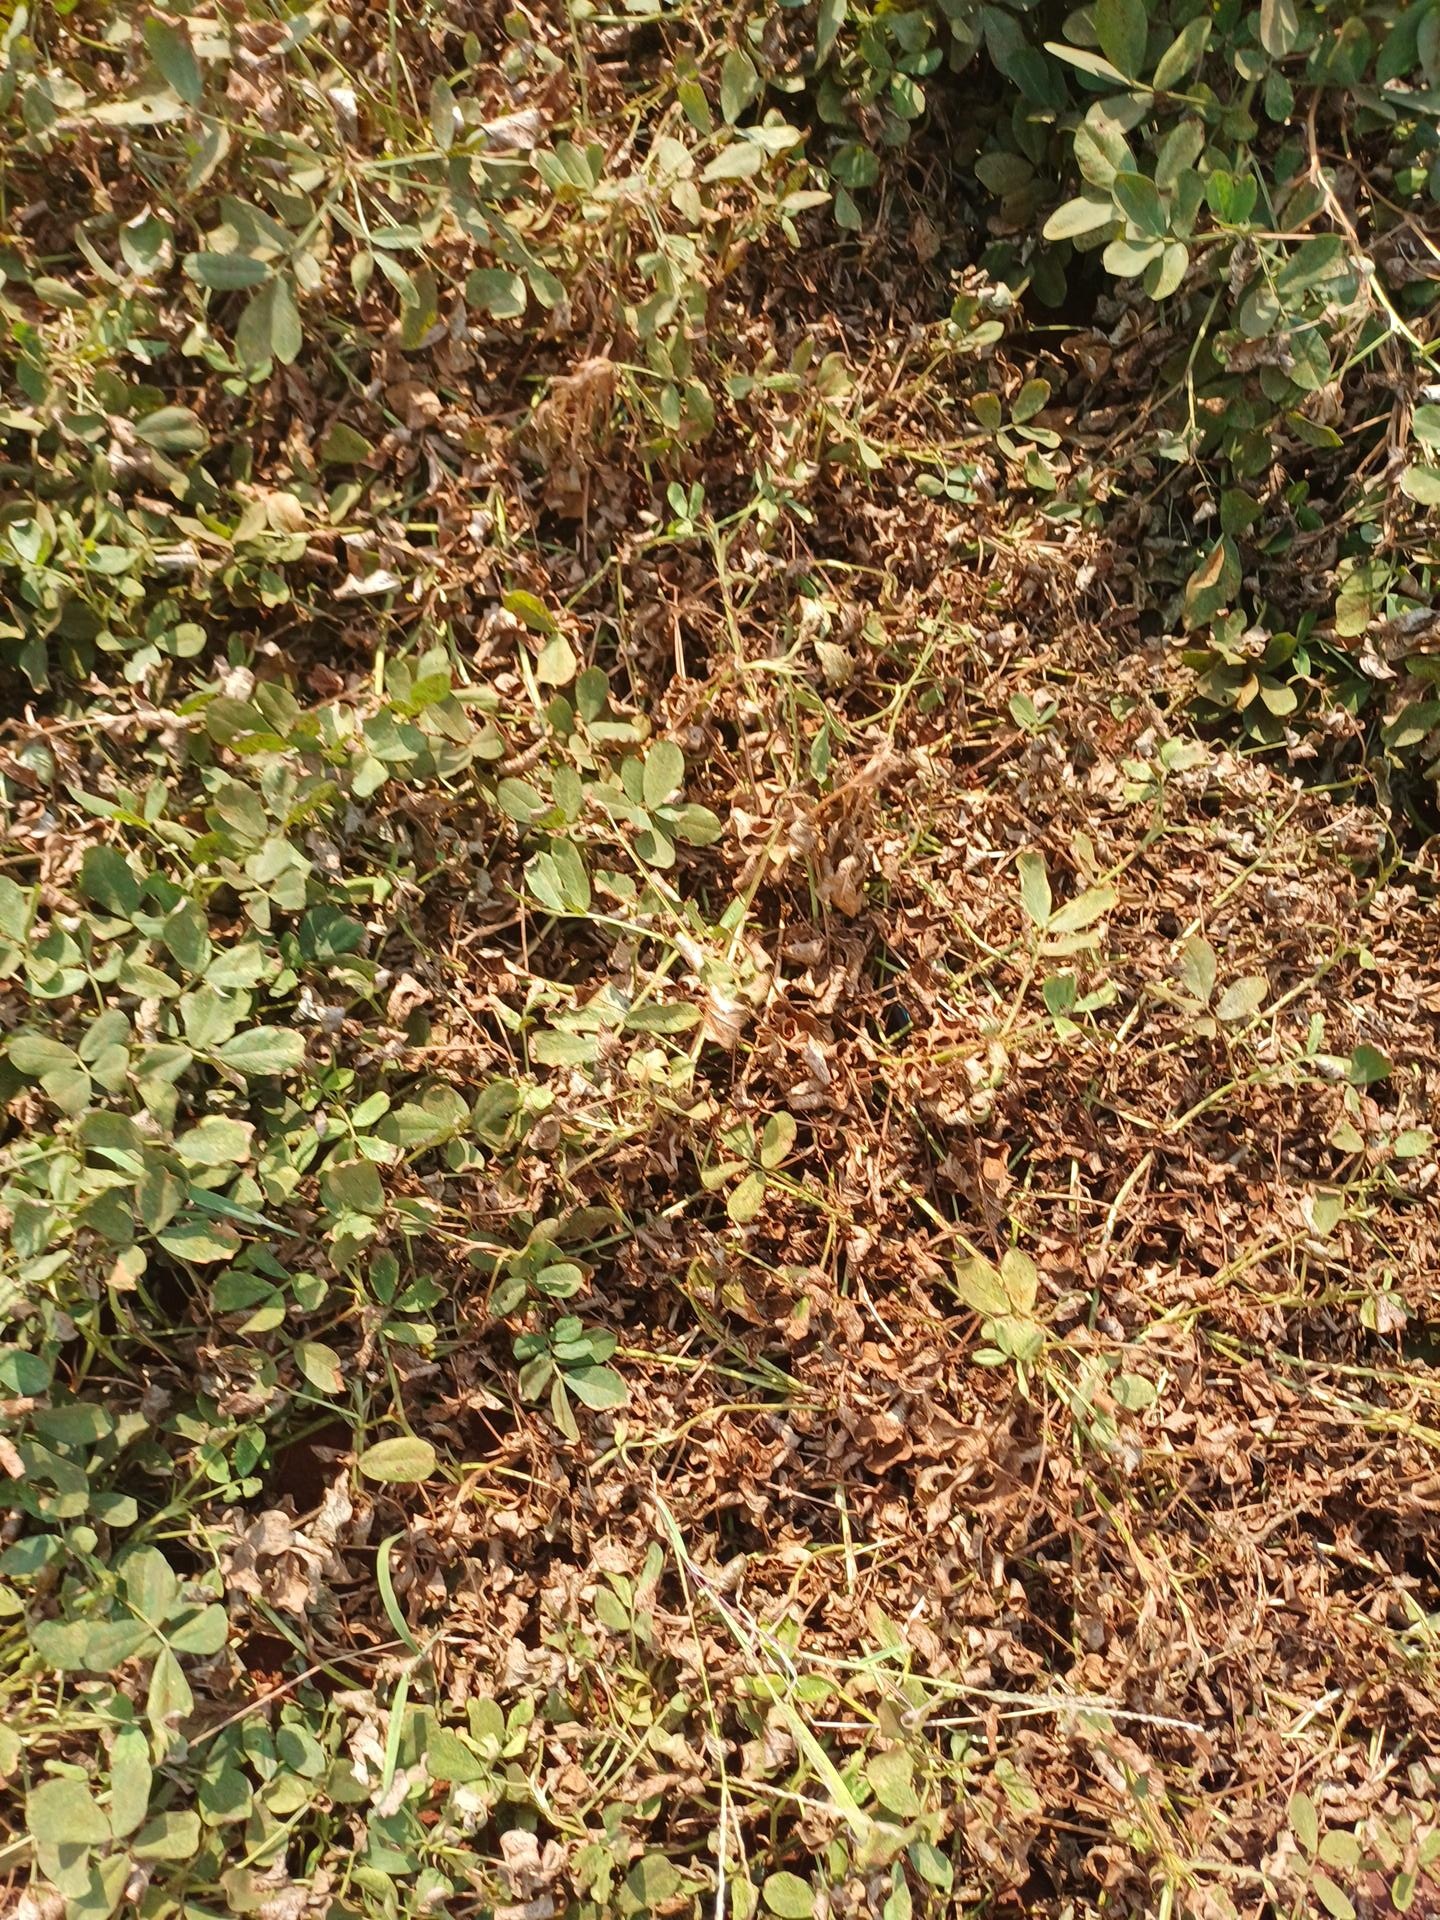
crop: groundnut
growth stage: maturity
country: Kenya
